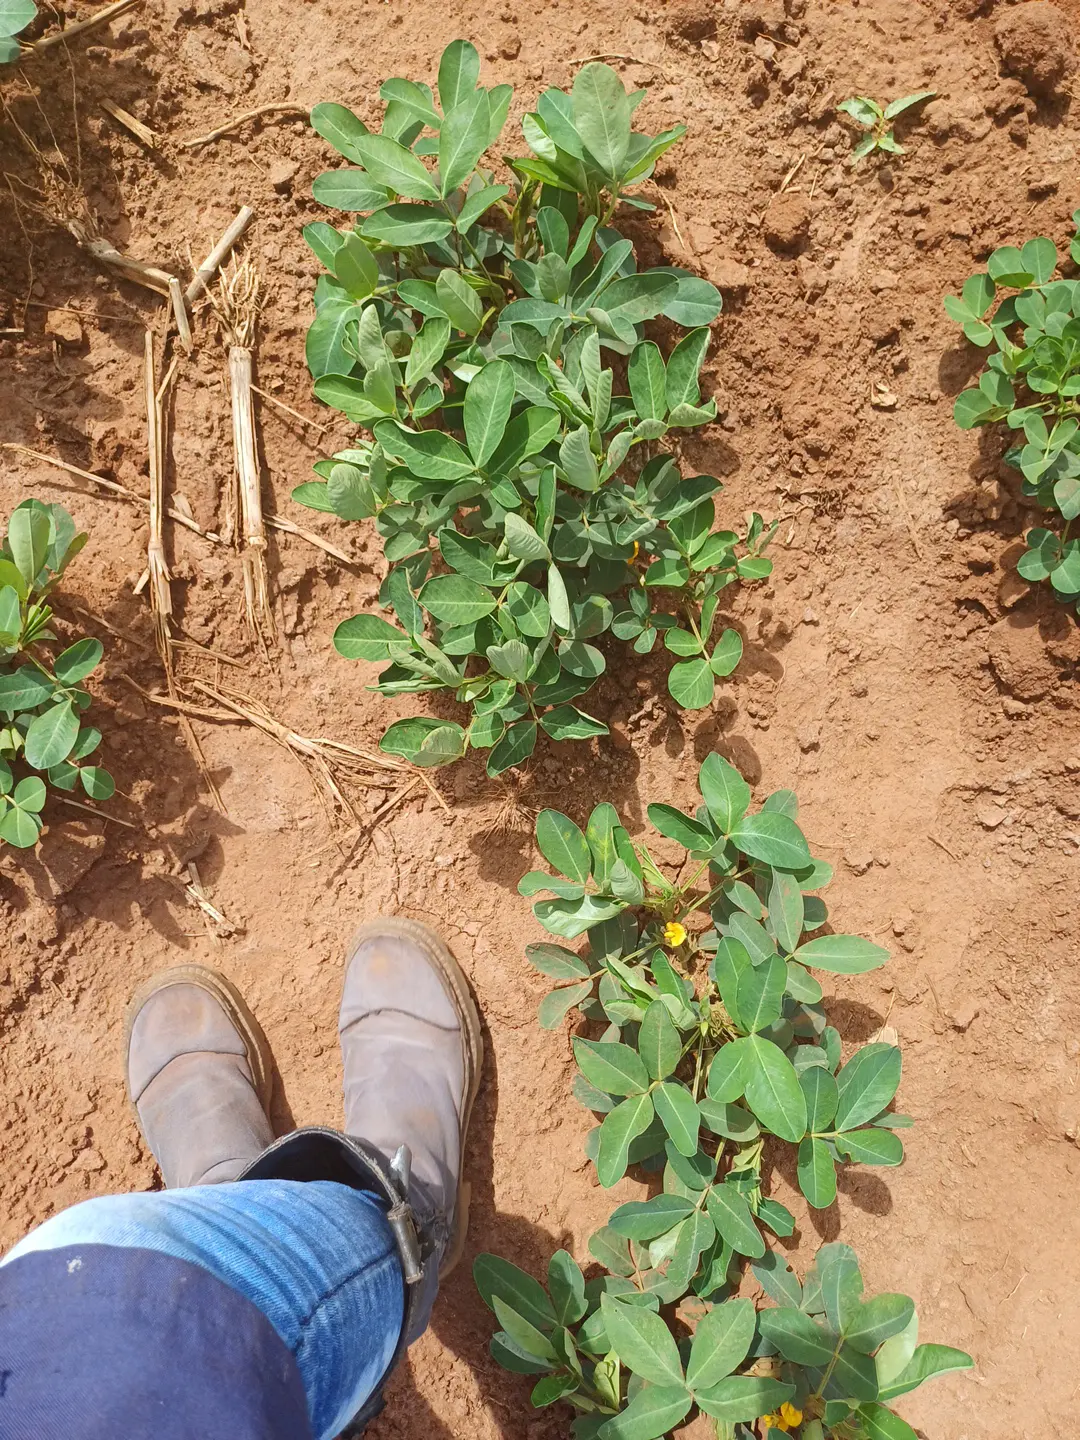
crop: groundnut
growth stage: flowering
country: Kenya
